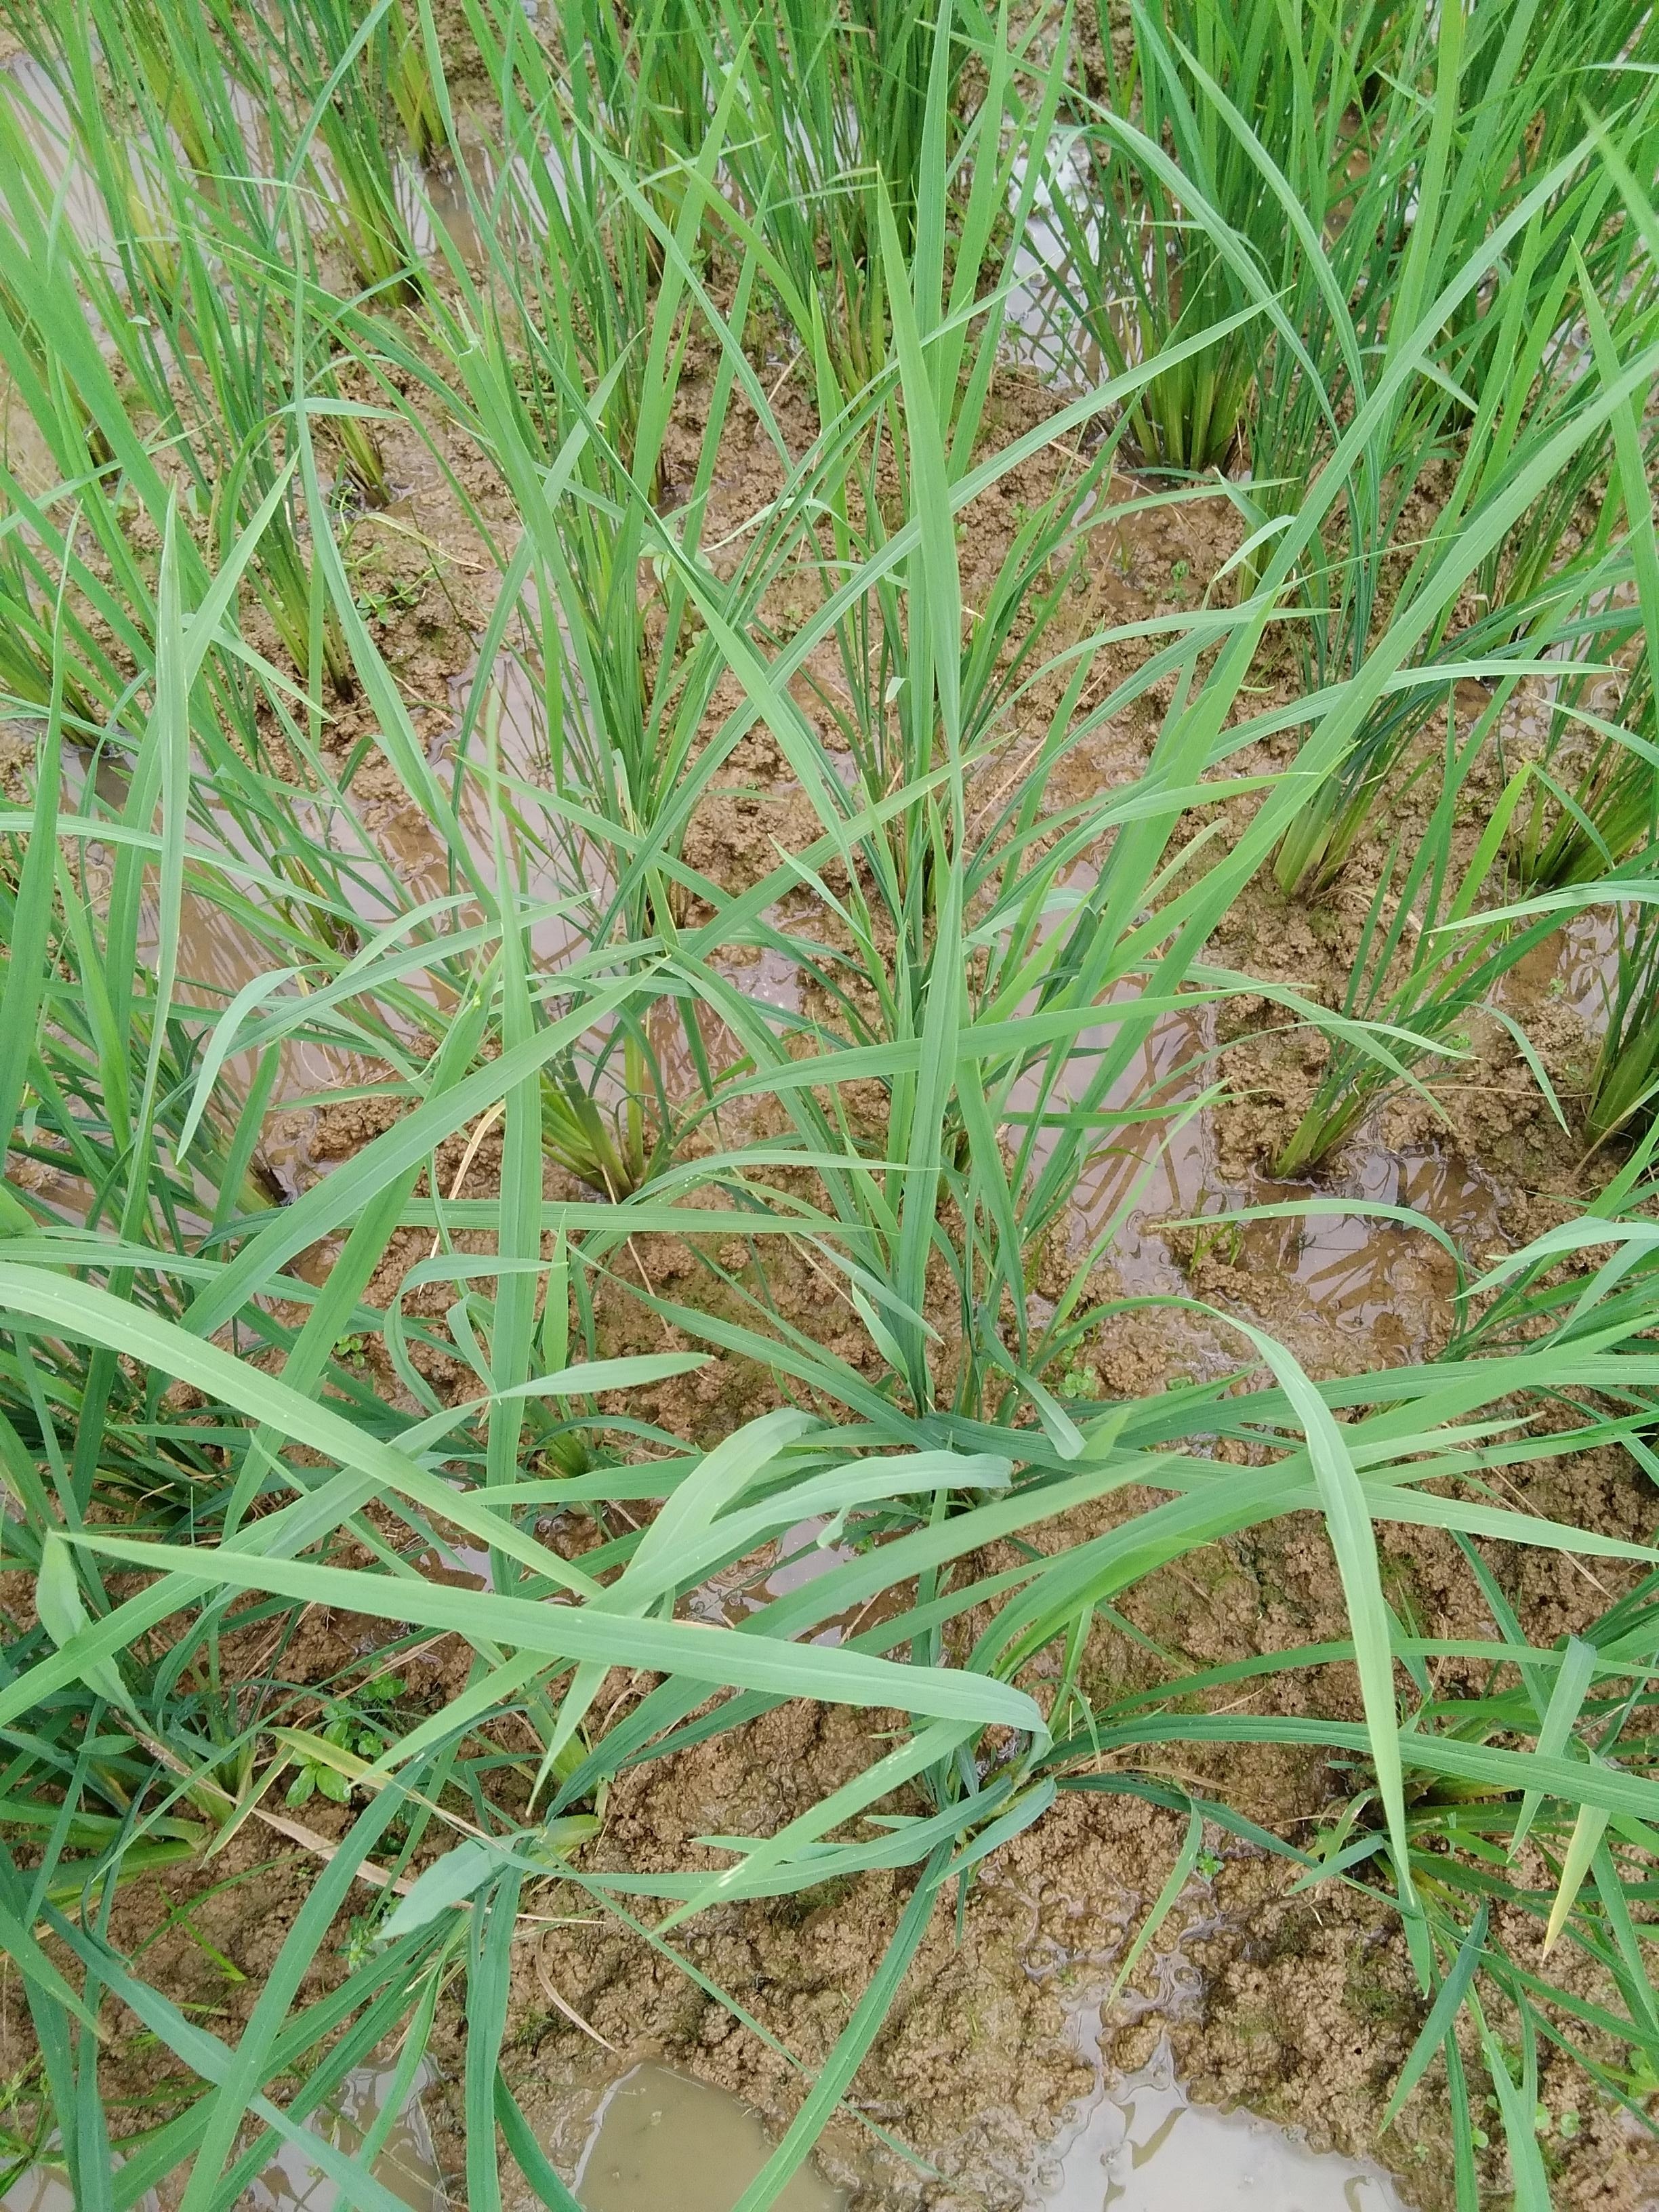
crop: rice
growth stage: vegetative
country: Nigeria
